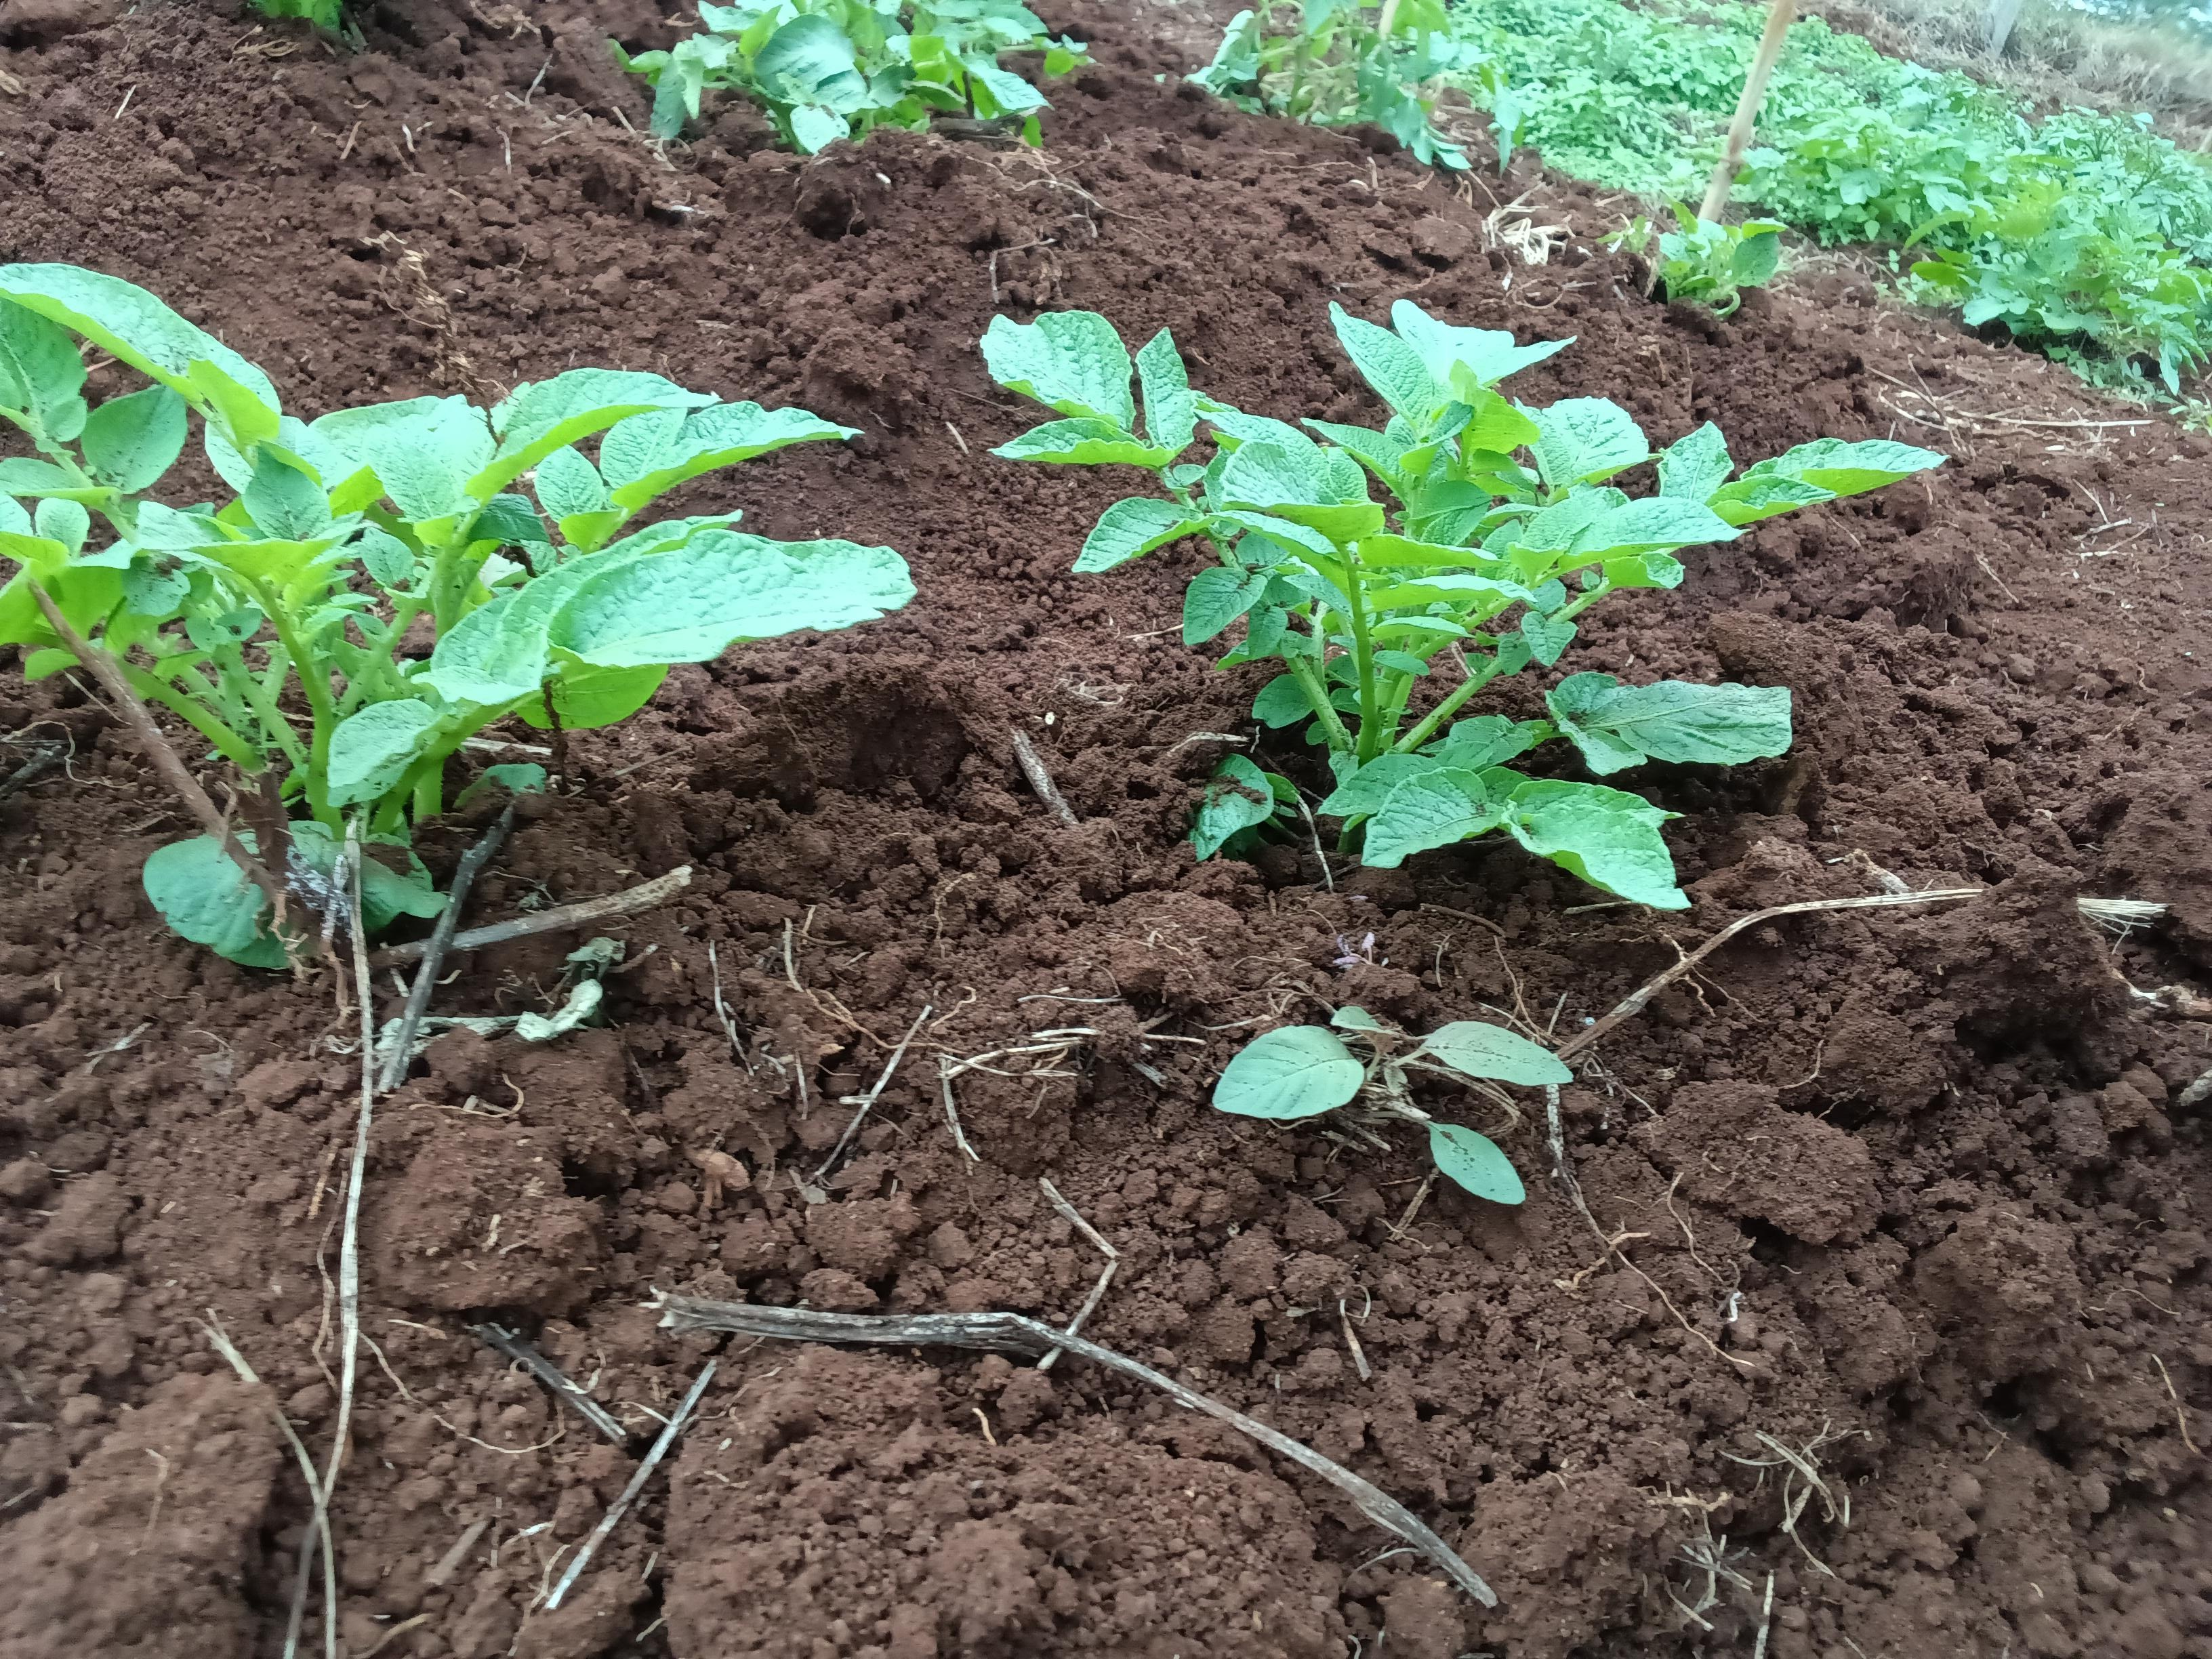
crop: potato
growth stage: emergence
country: Kenya
